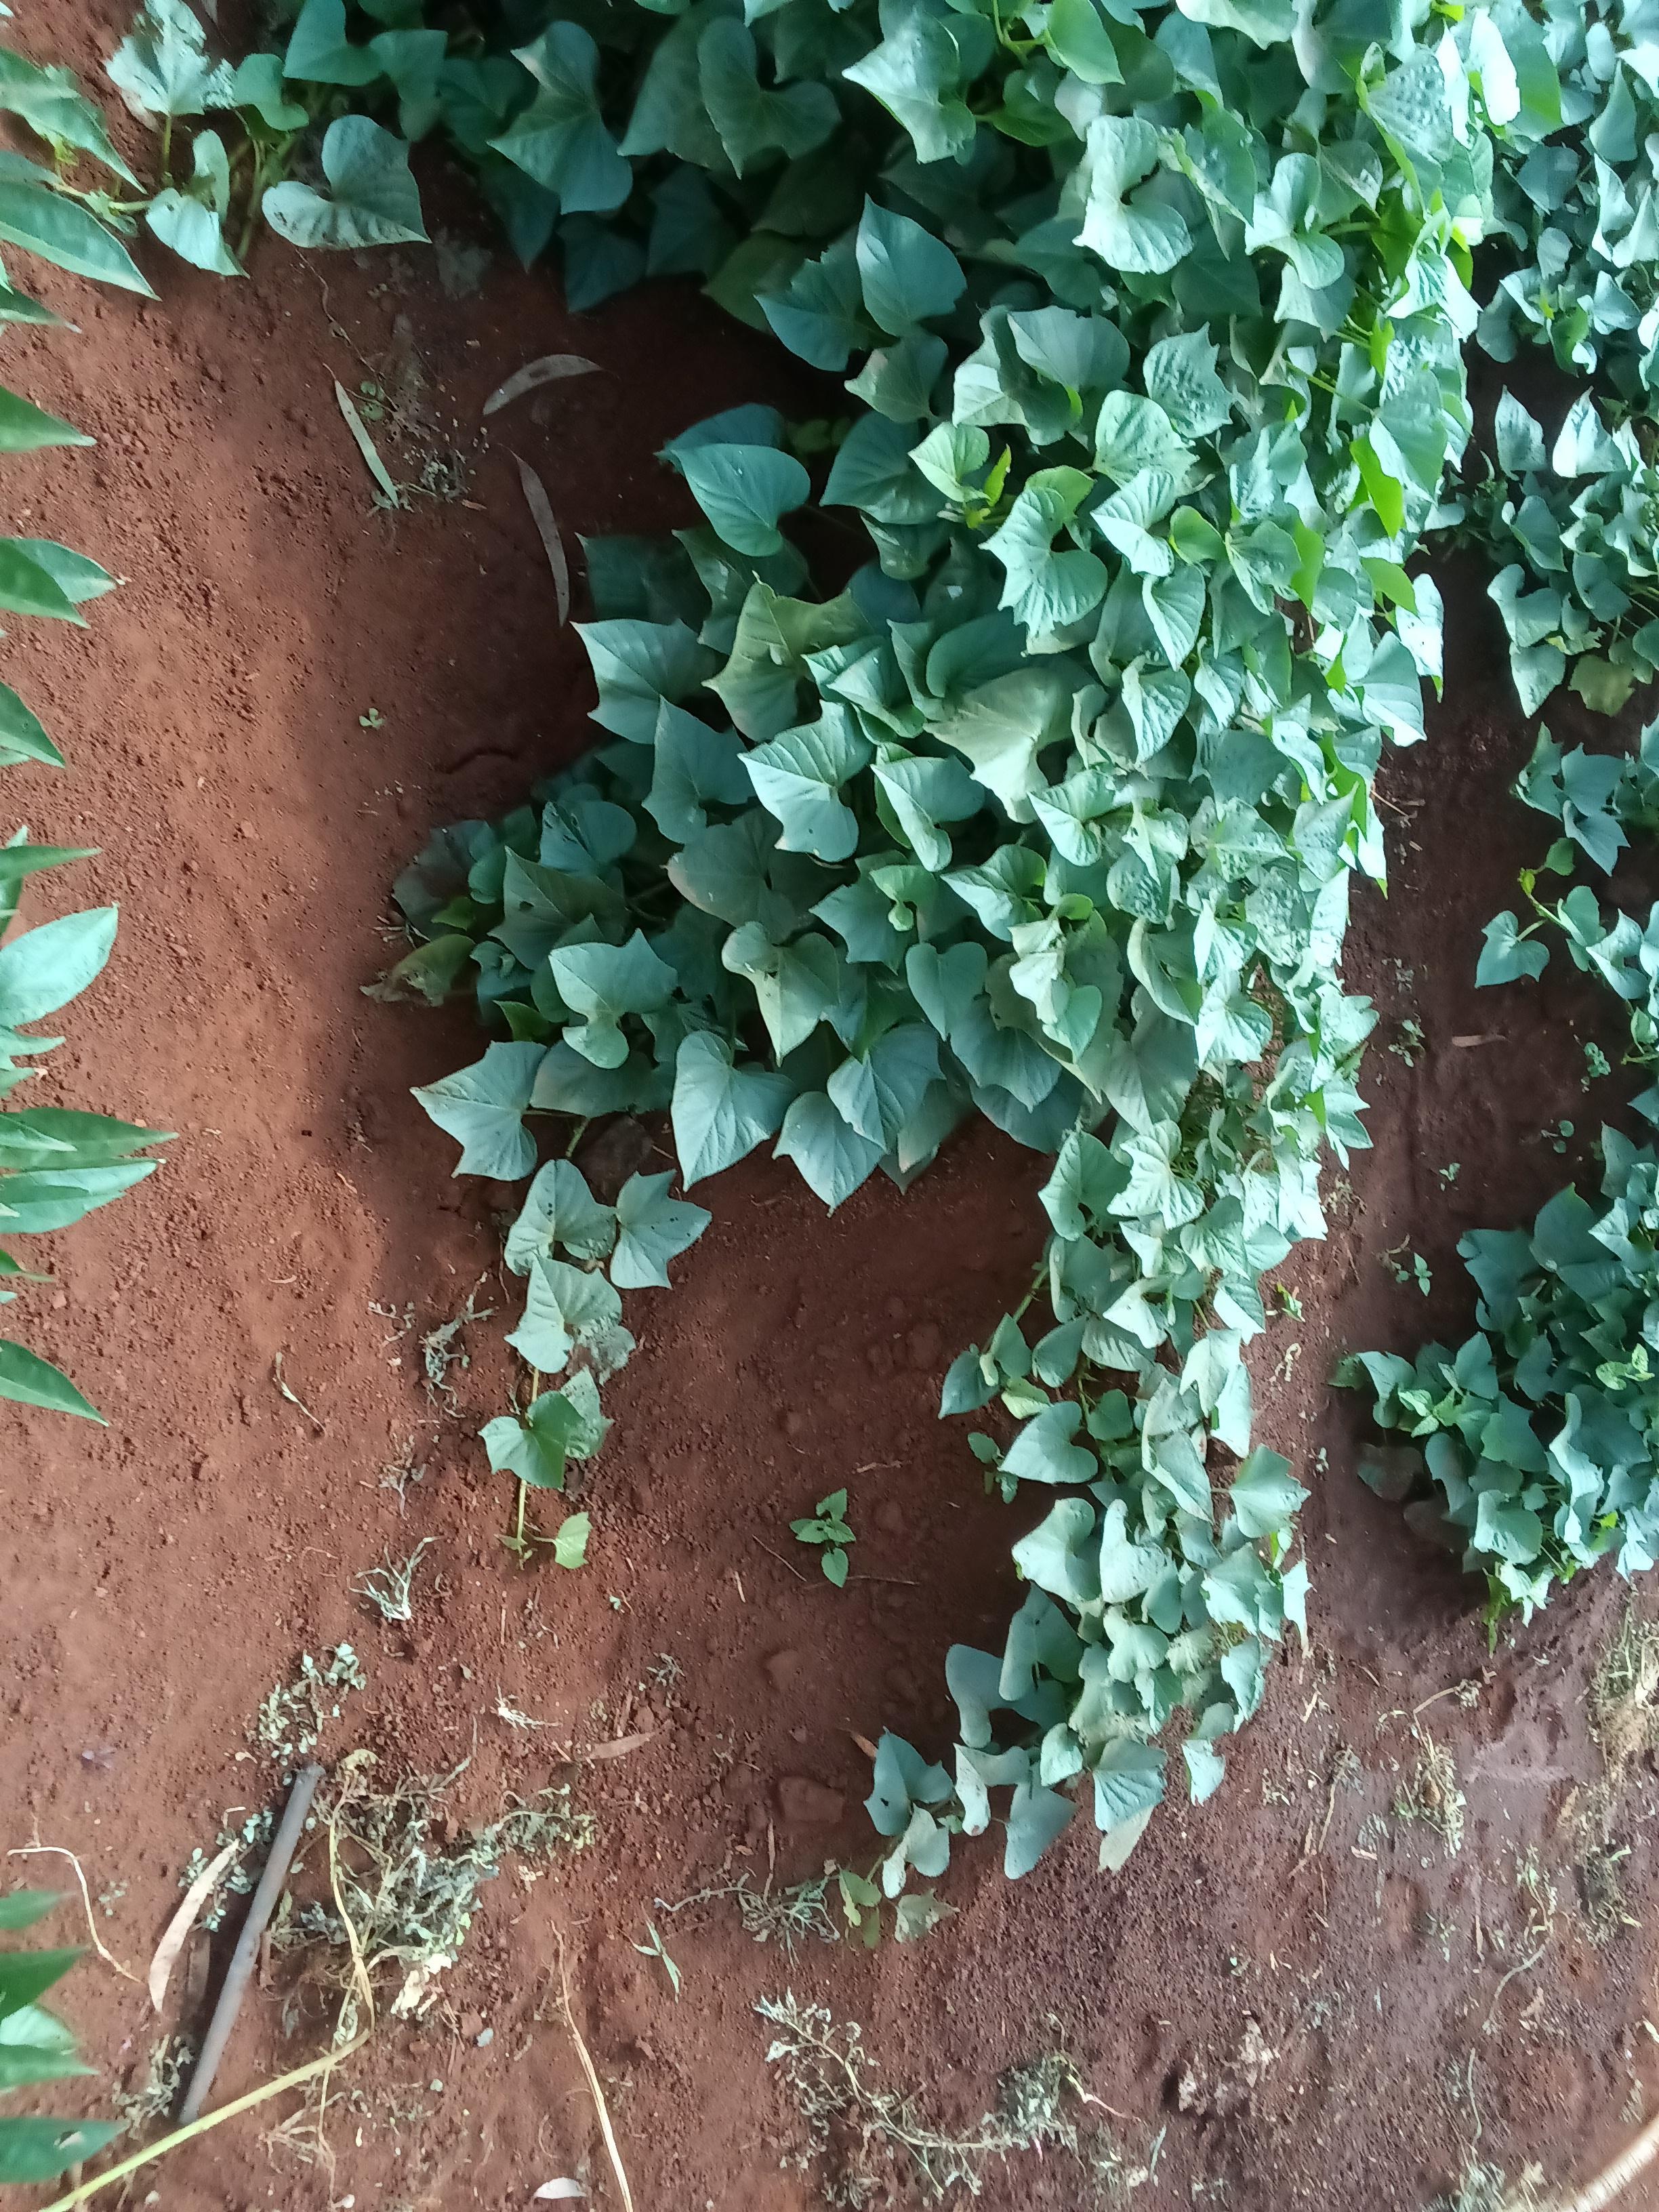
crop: sweet potato
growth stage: vegetative
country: Kenya
